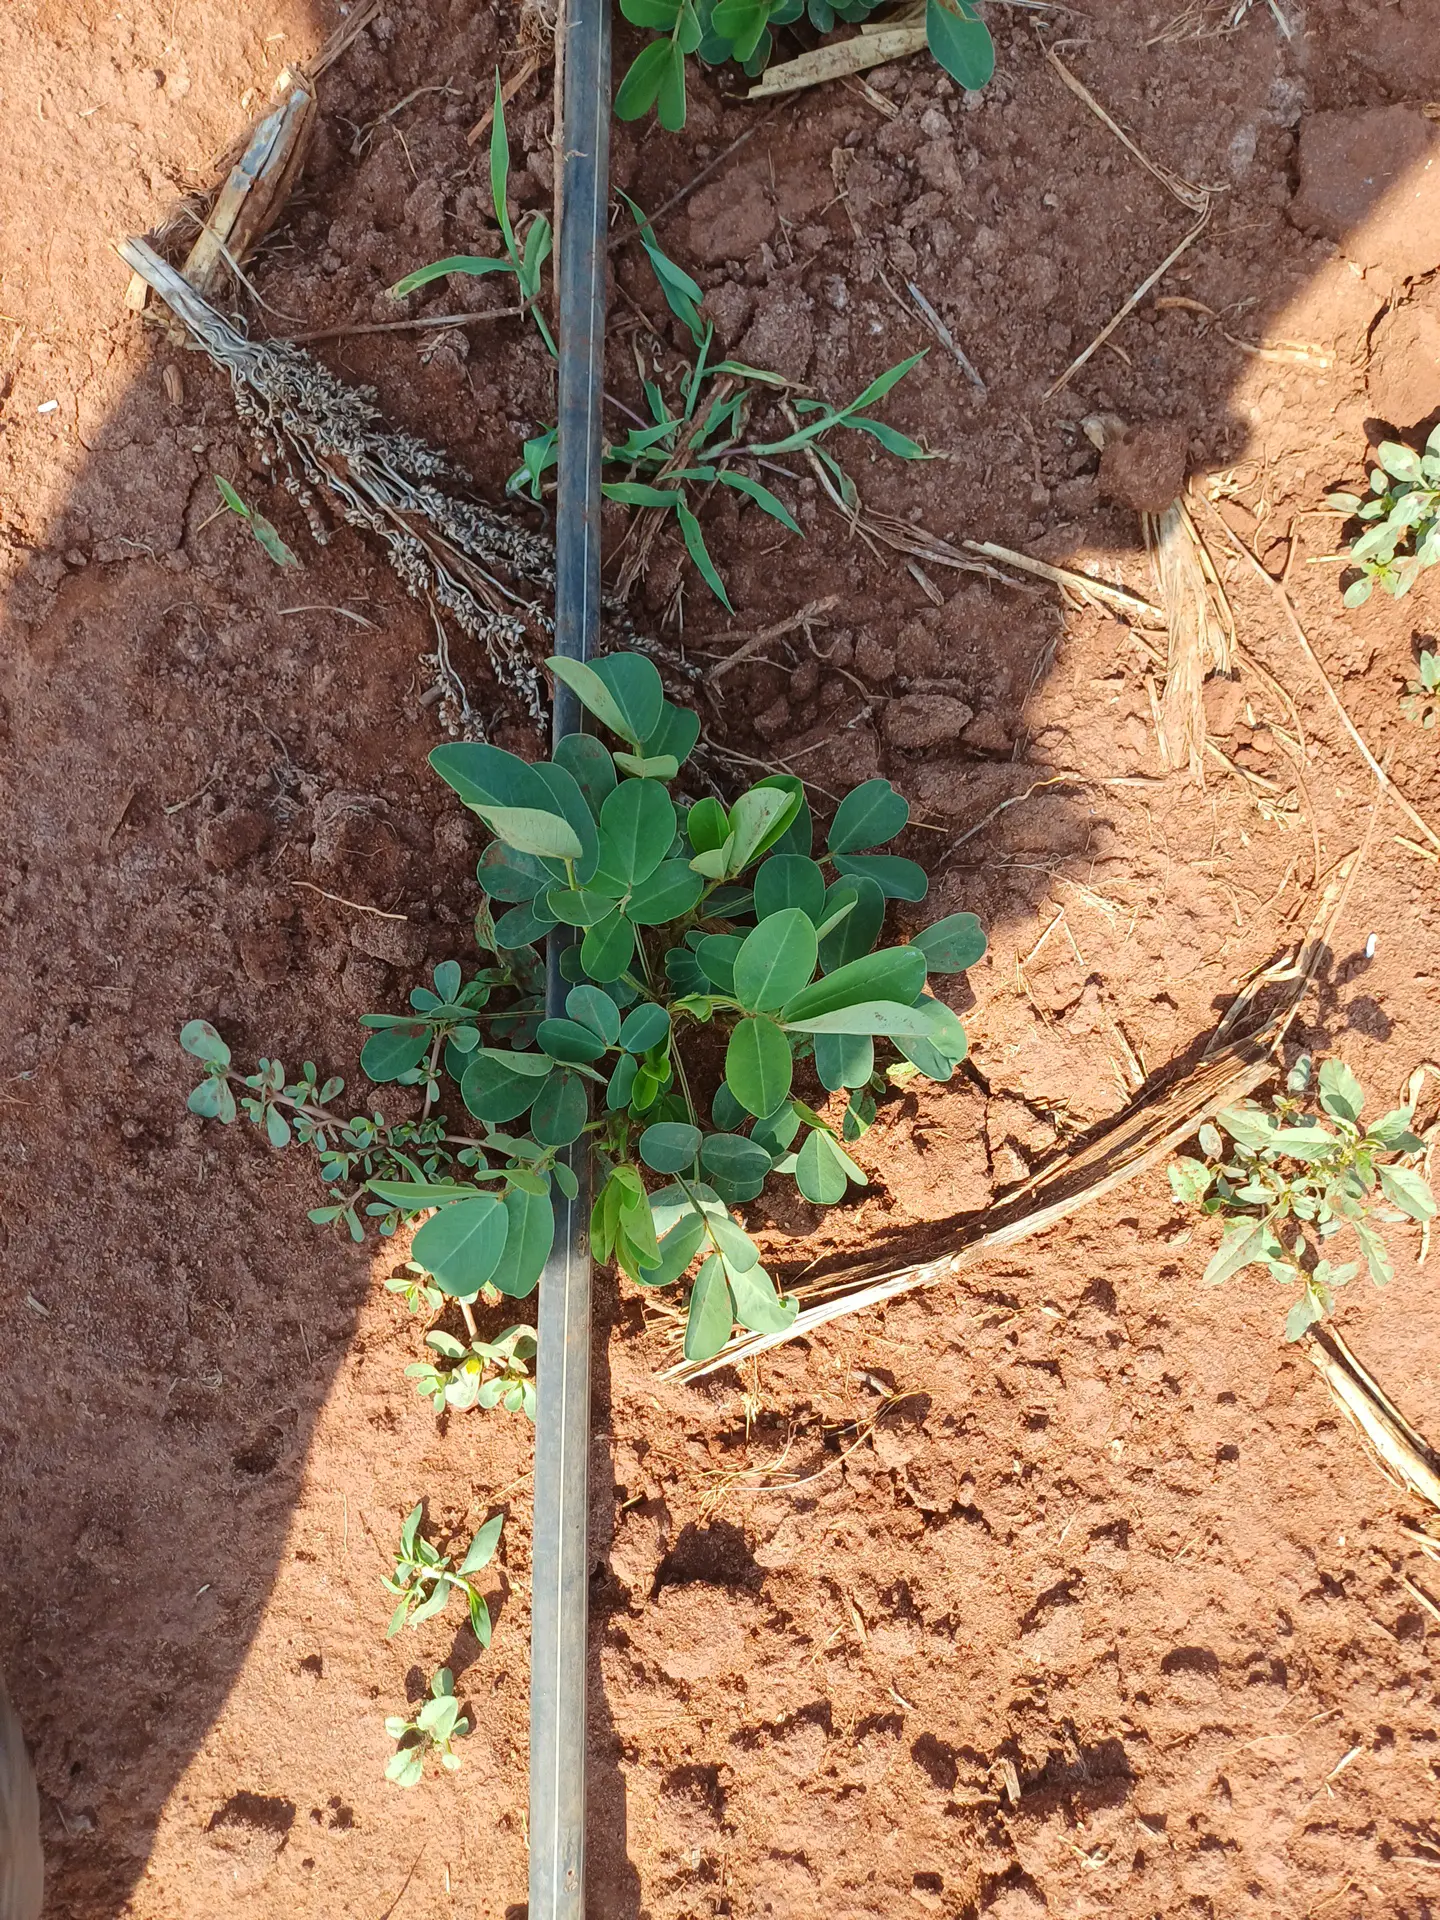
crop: groundnut
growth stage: vegetative
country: Kenya
